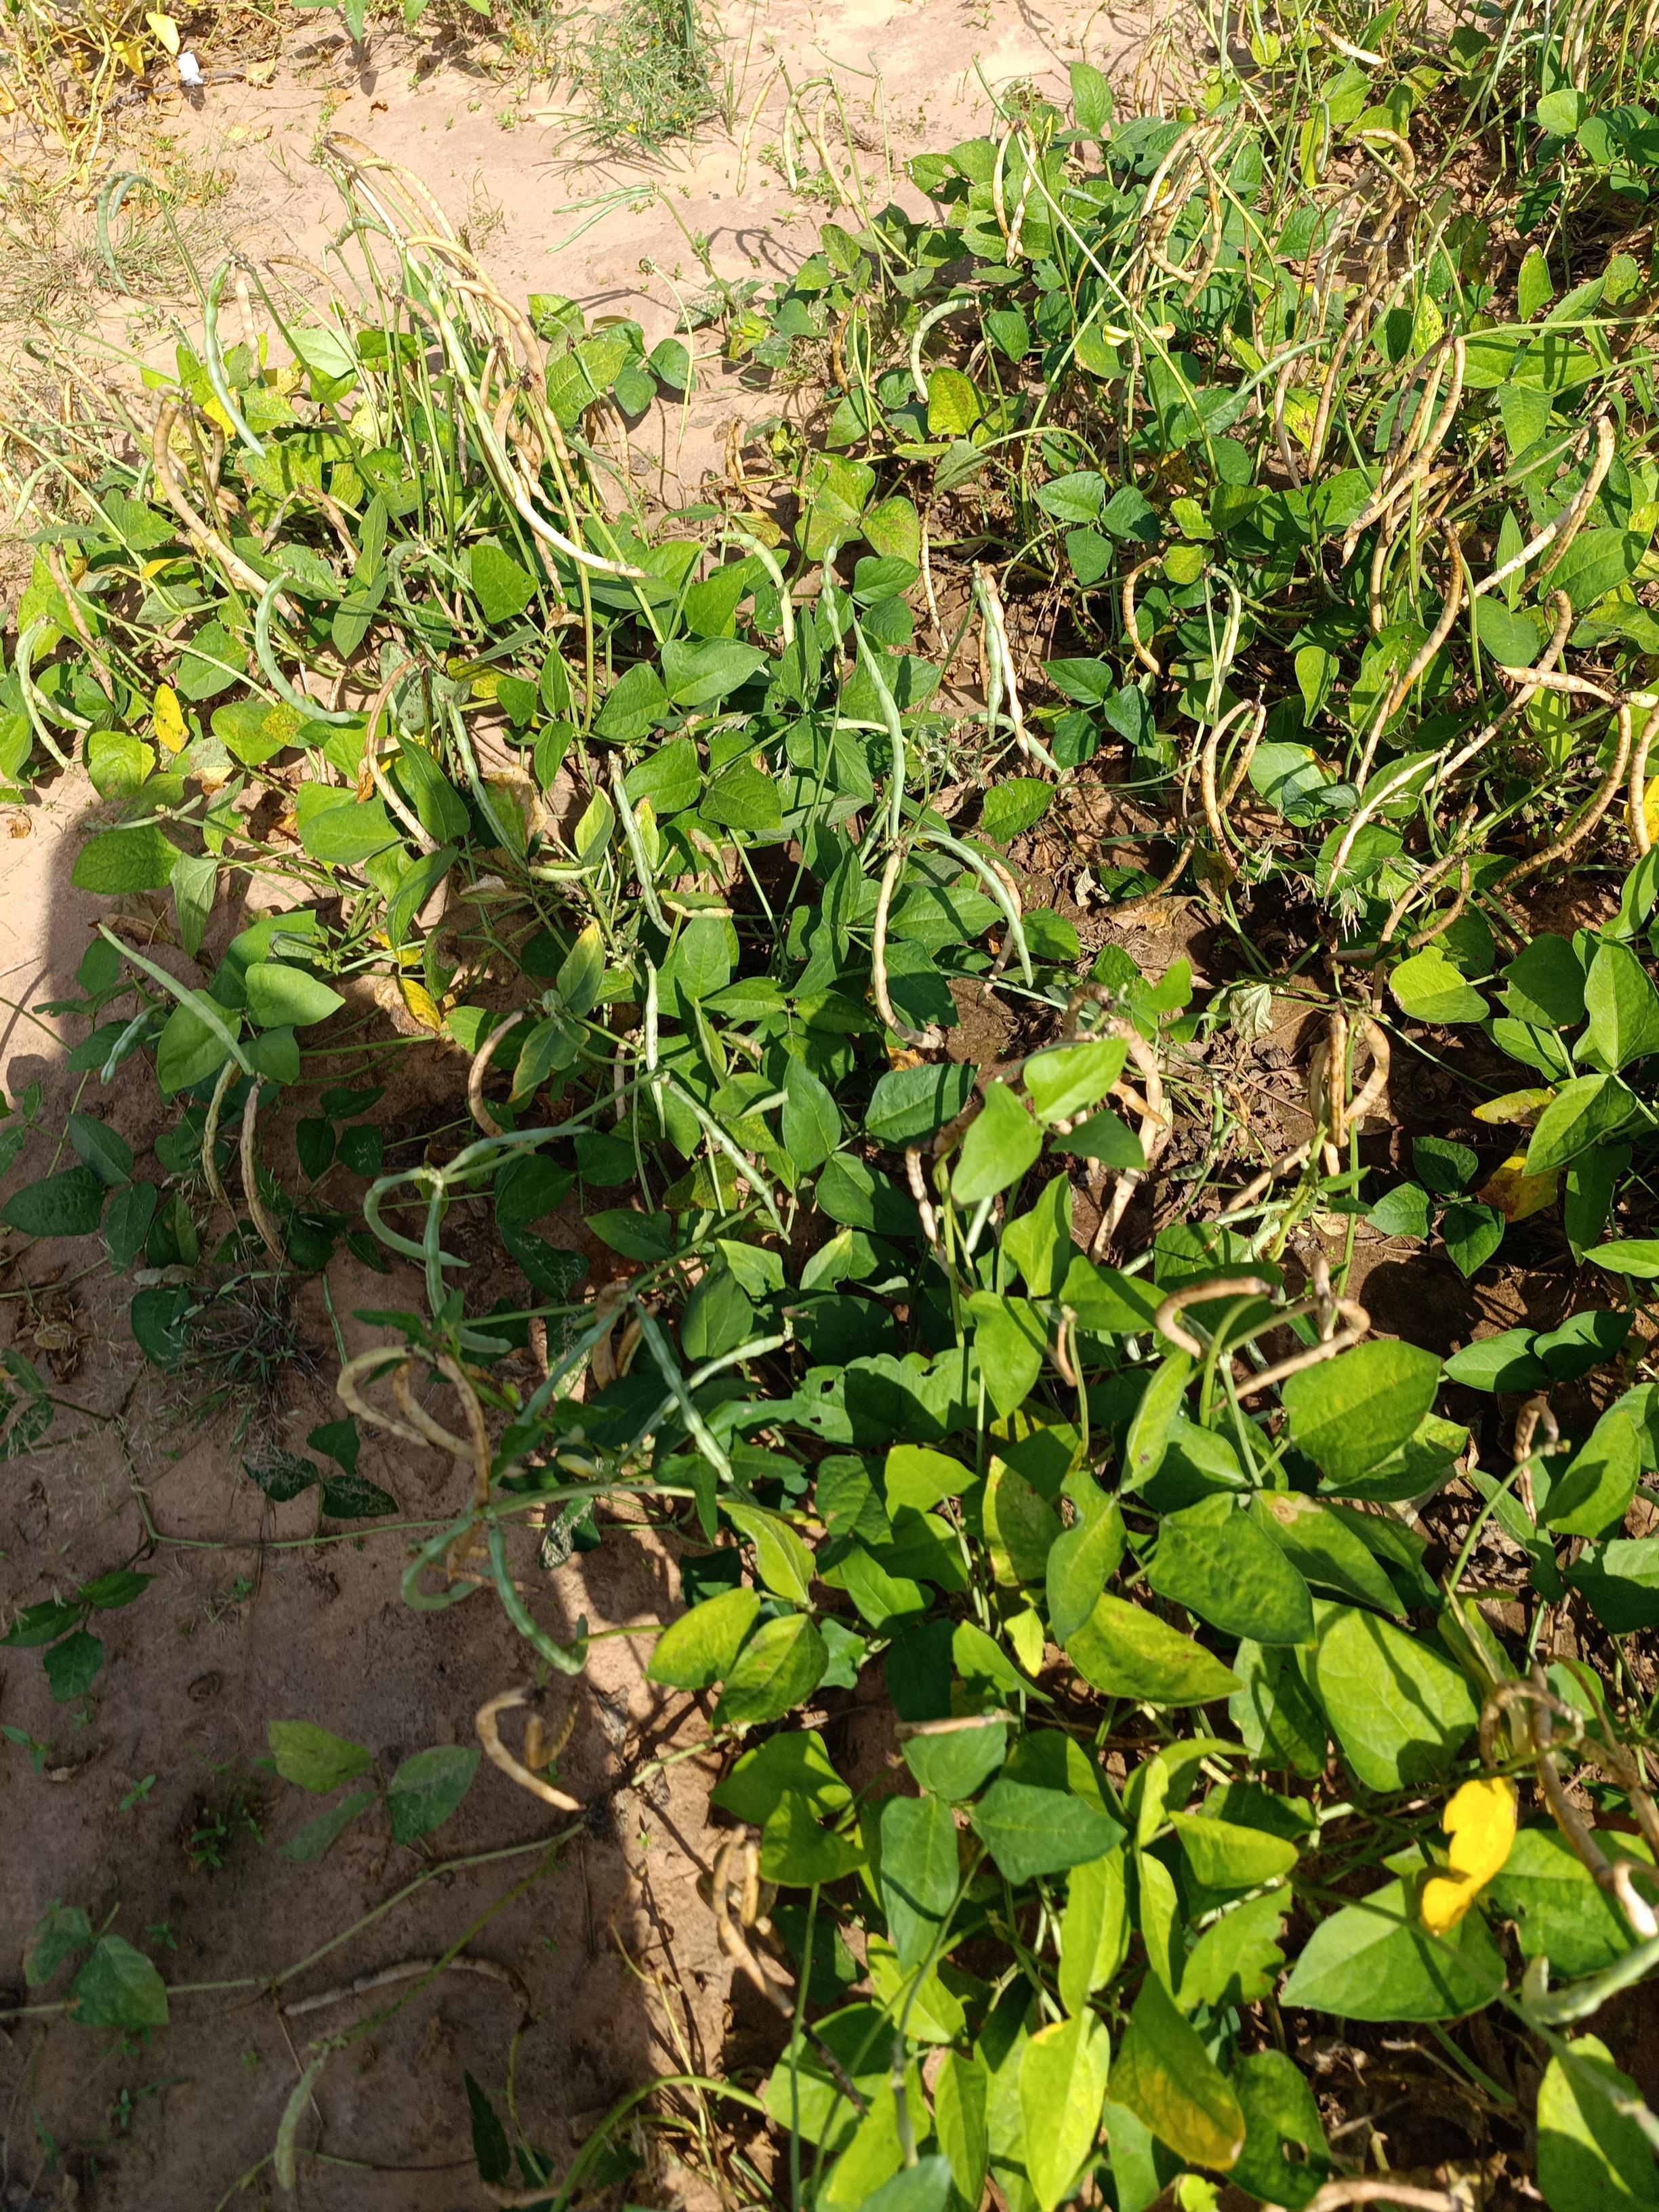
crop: cowpea
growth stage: maturity
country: Nigeria
